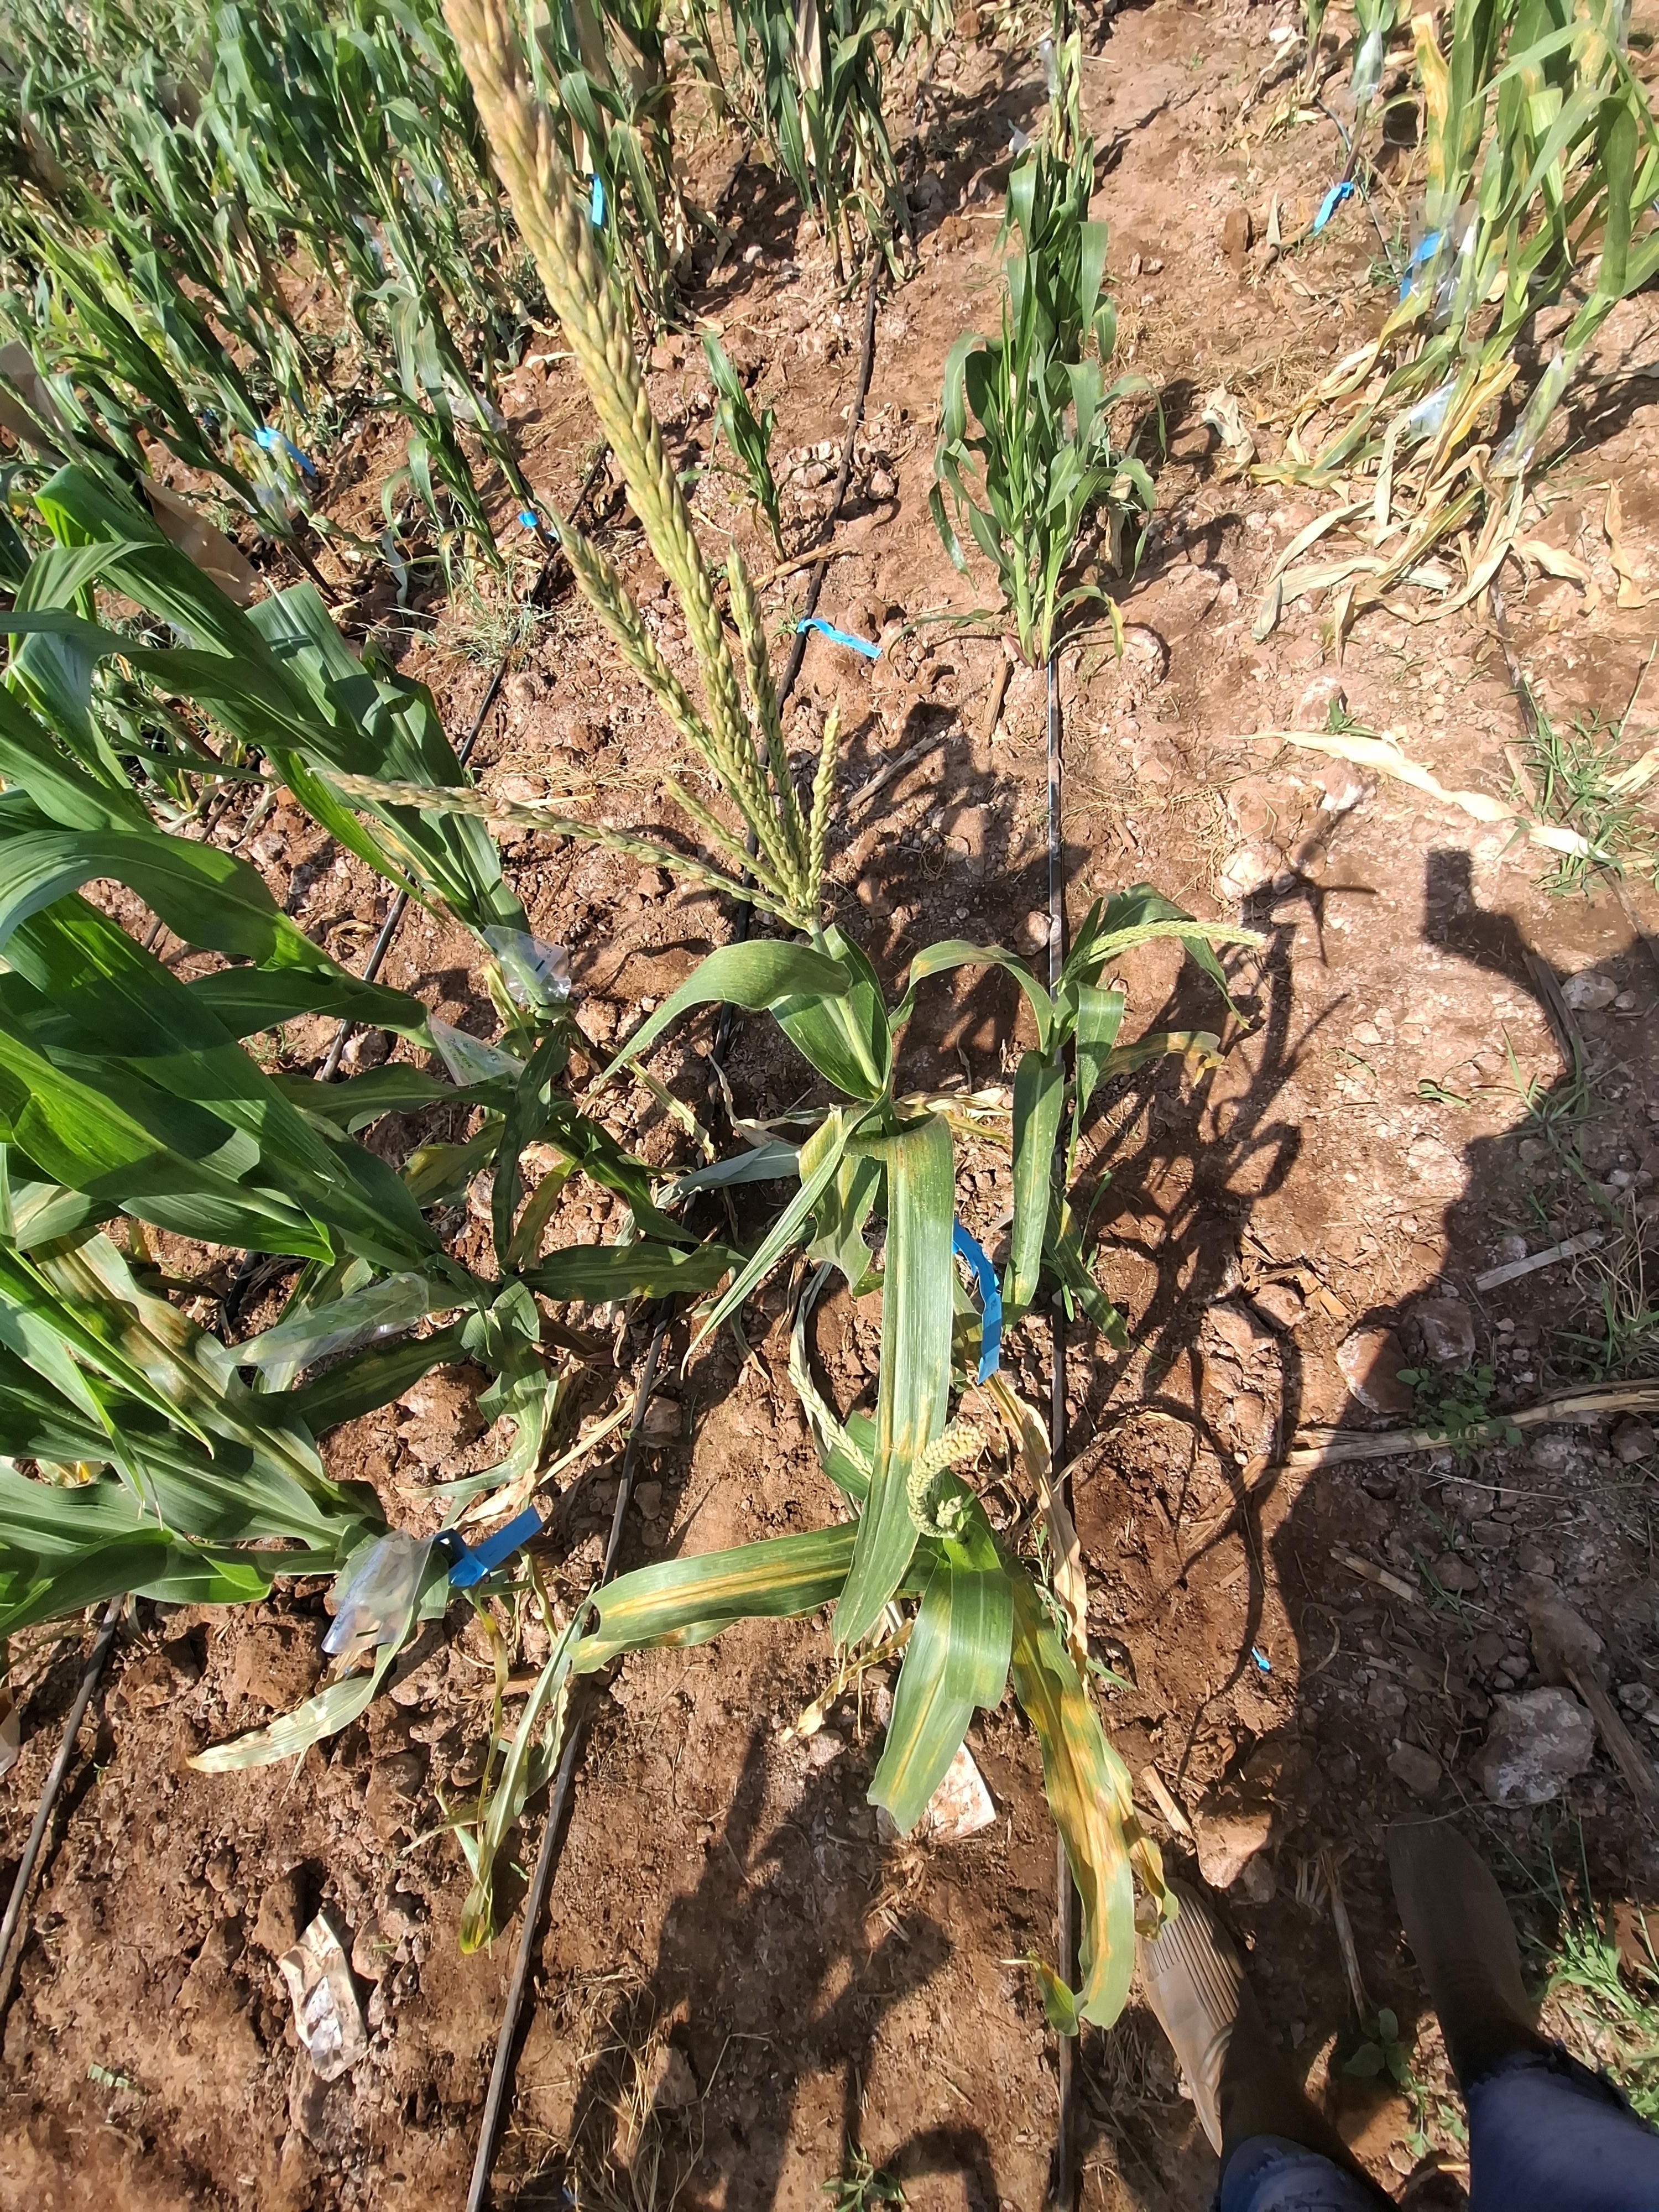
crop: maize
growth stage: flowering
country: Kenya
